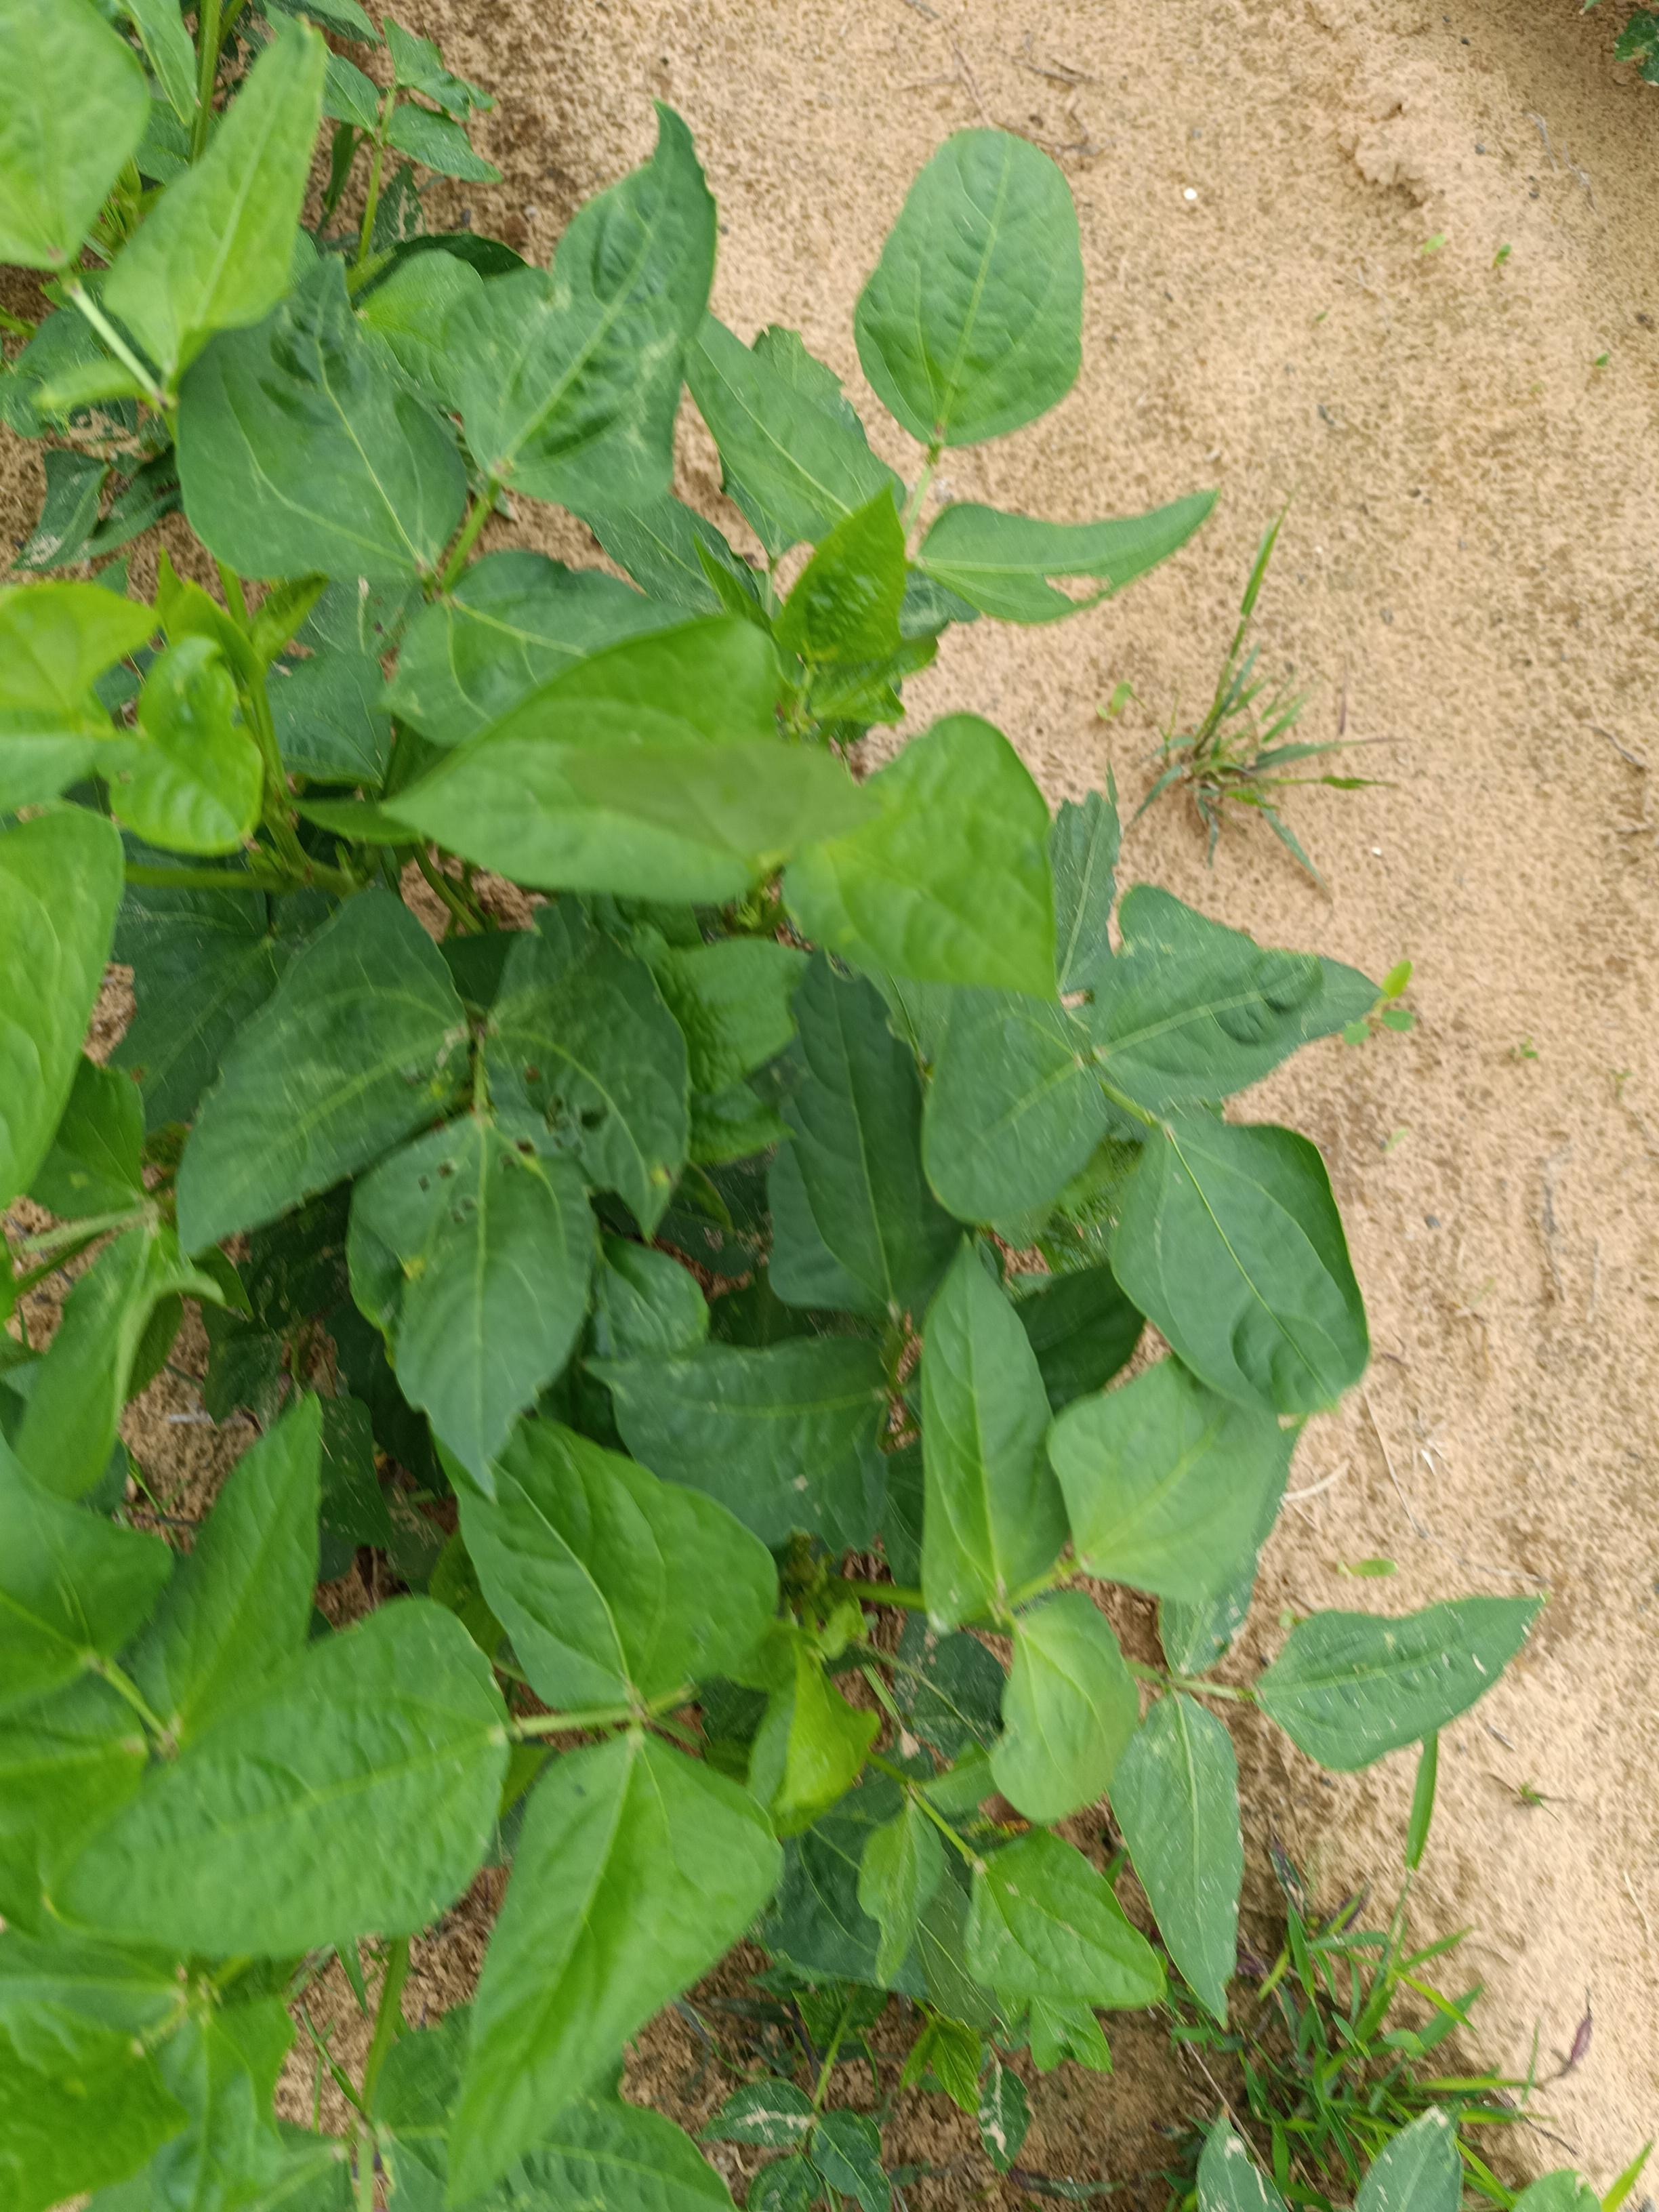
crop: cowpea
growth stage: emergence
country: Nigeria
